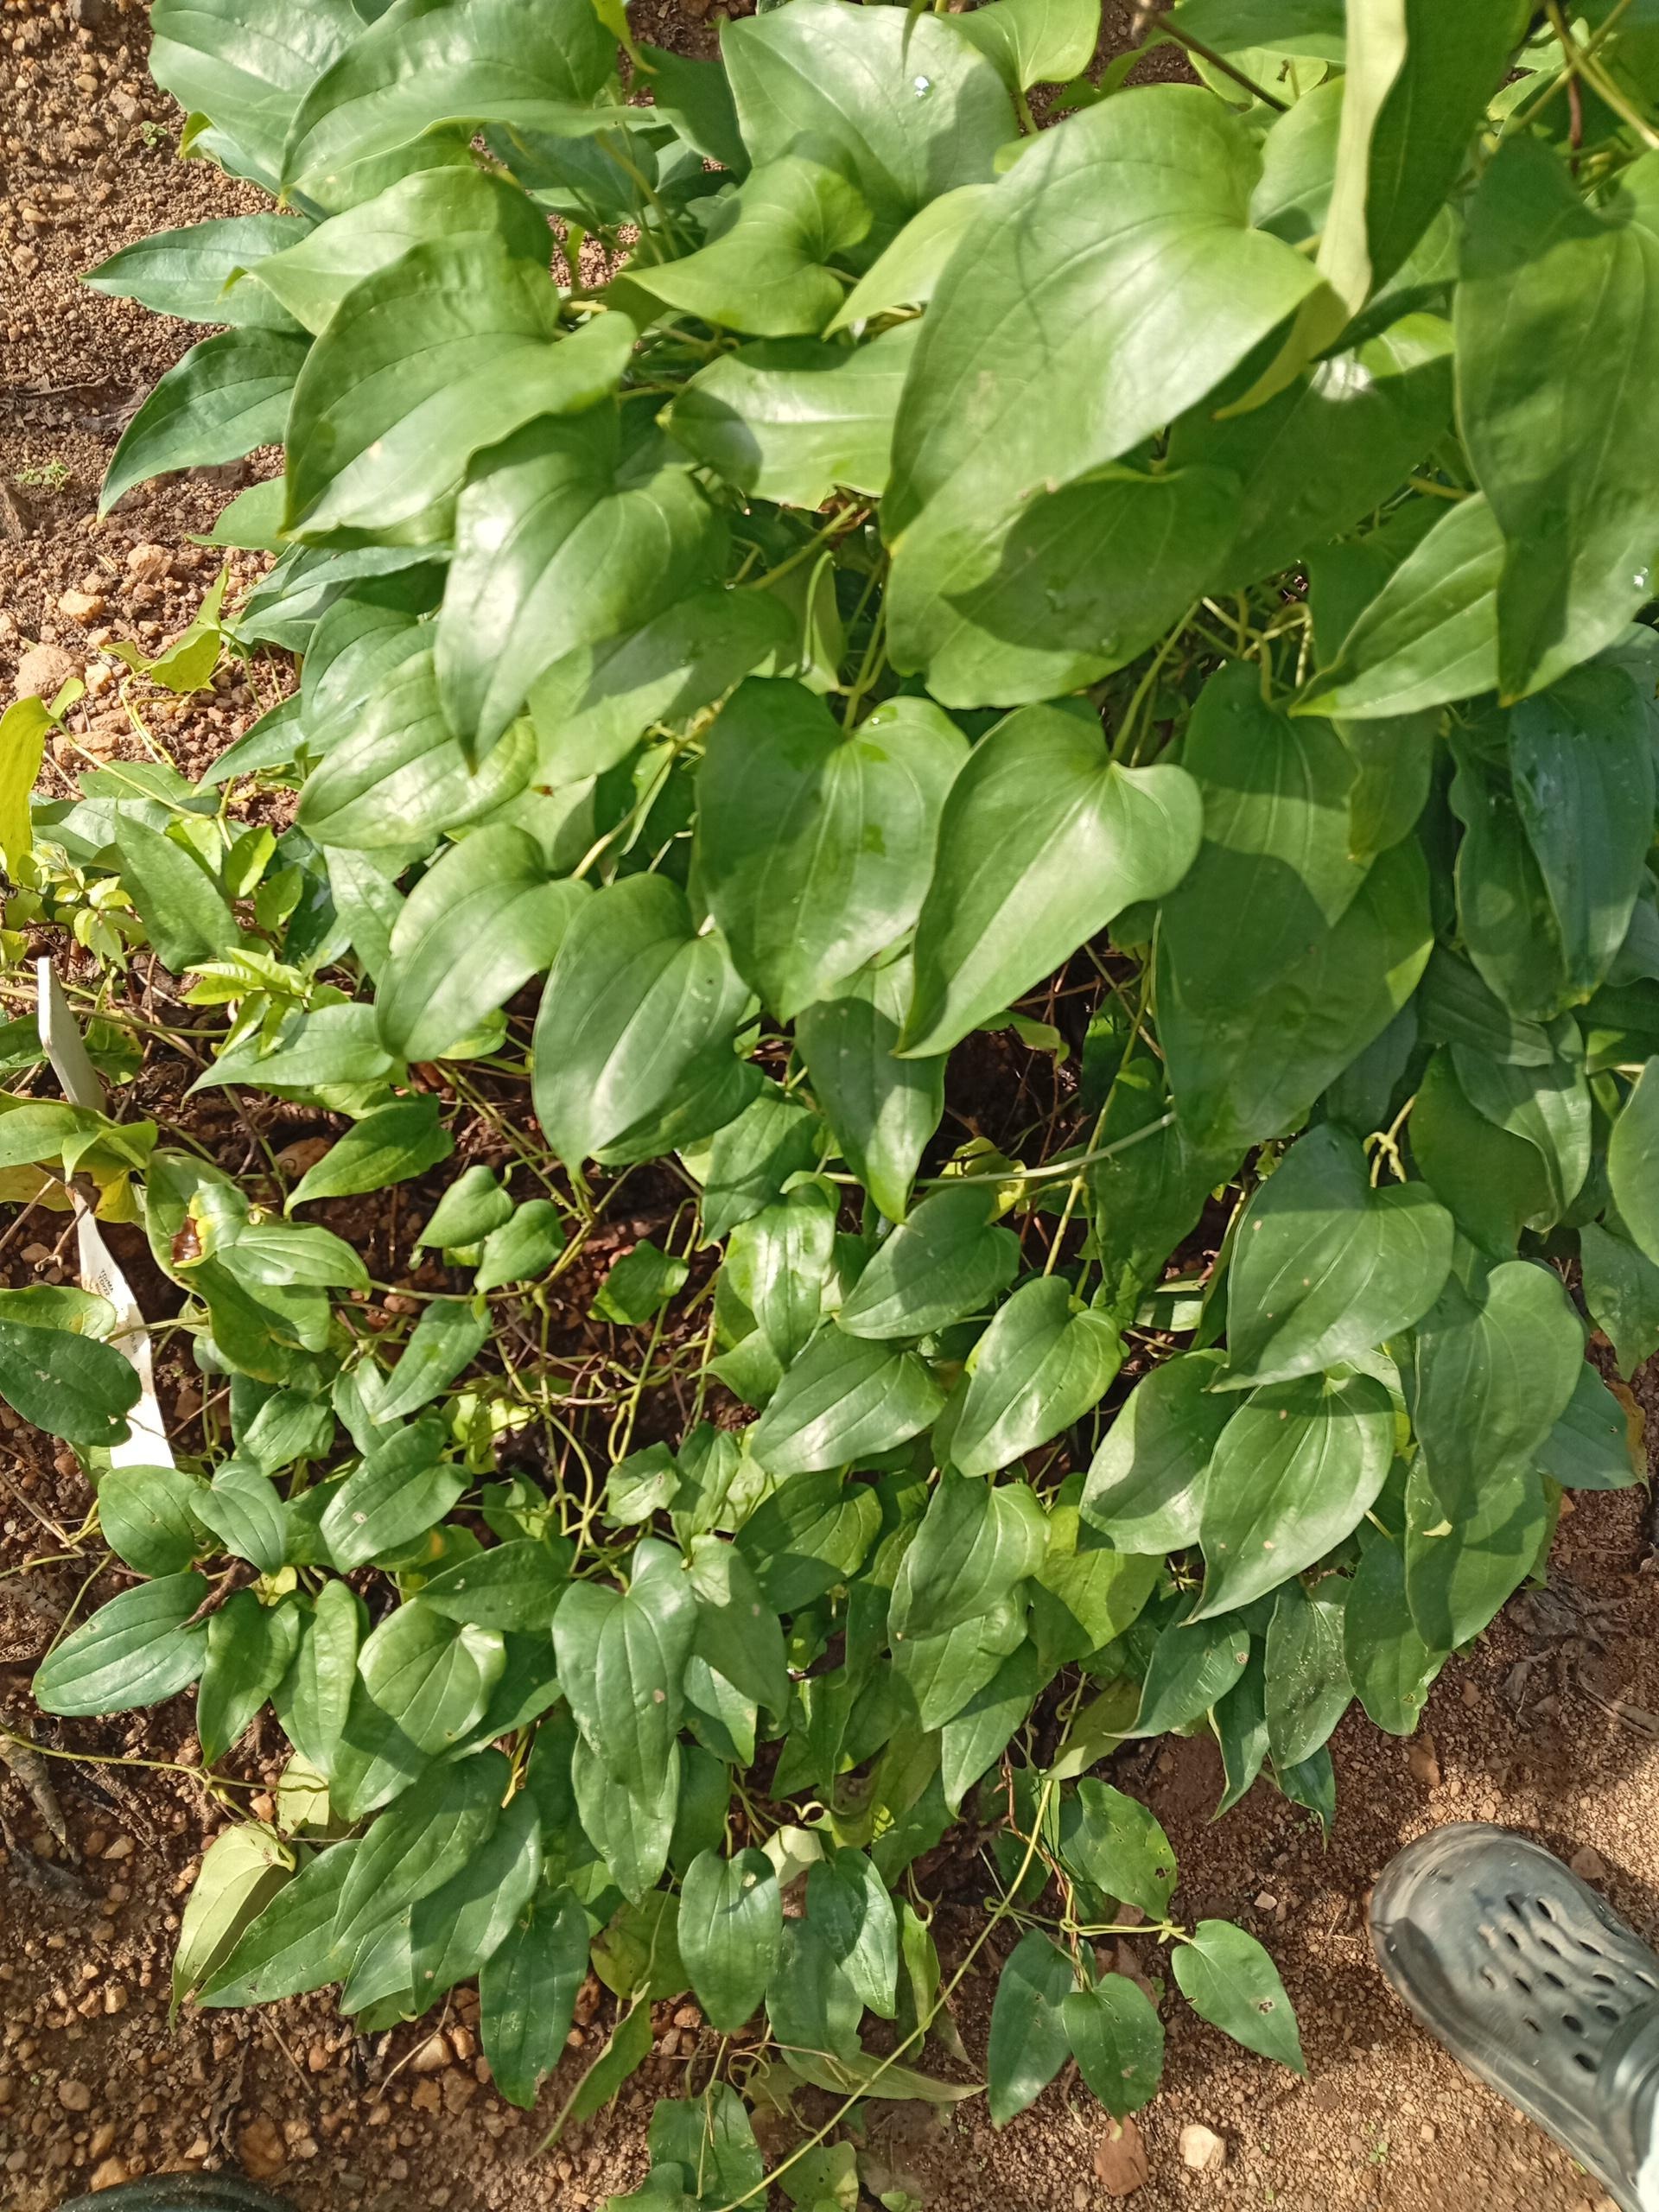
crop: yam
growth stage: vegetative
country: Nigeria
